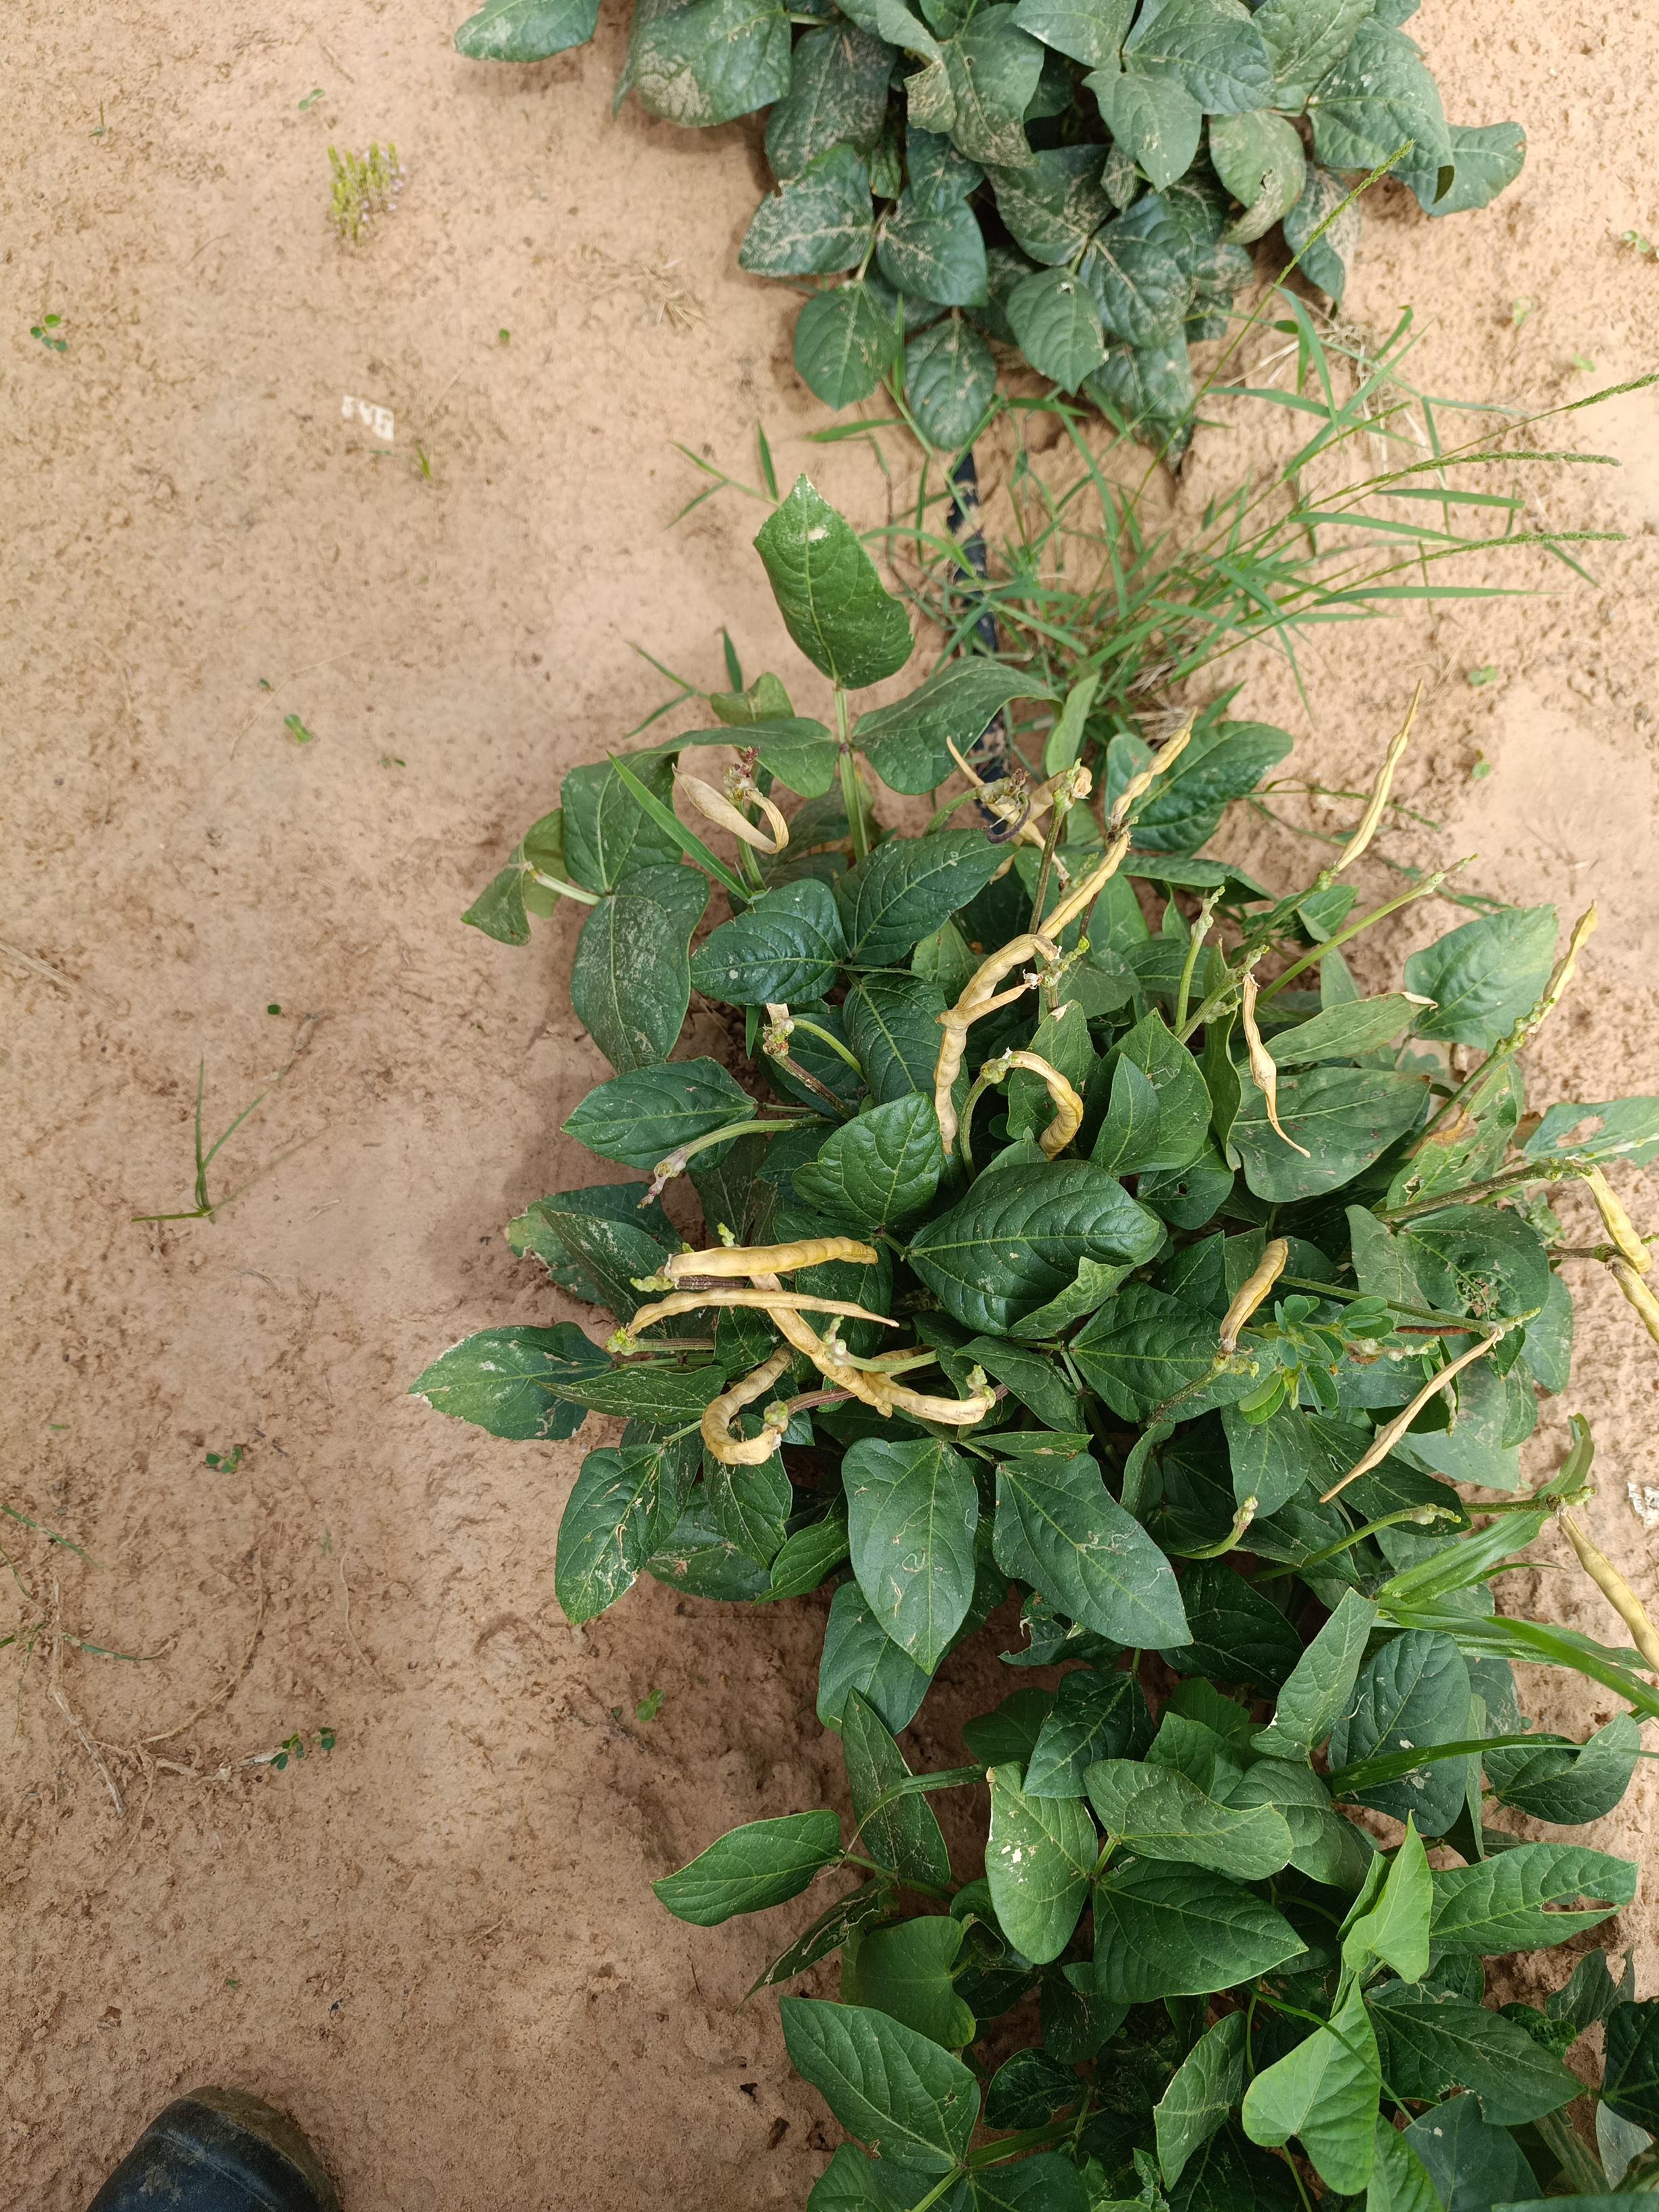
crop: cowpea
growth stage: development pod
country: Nigeria
